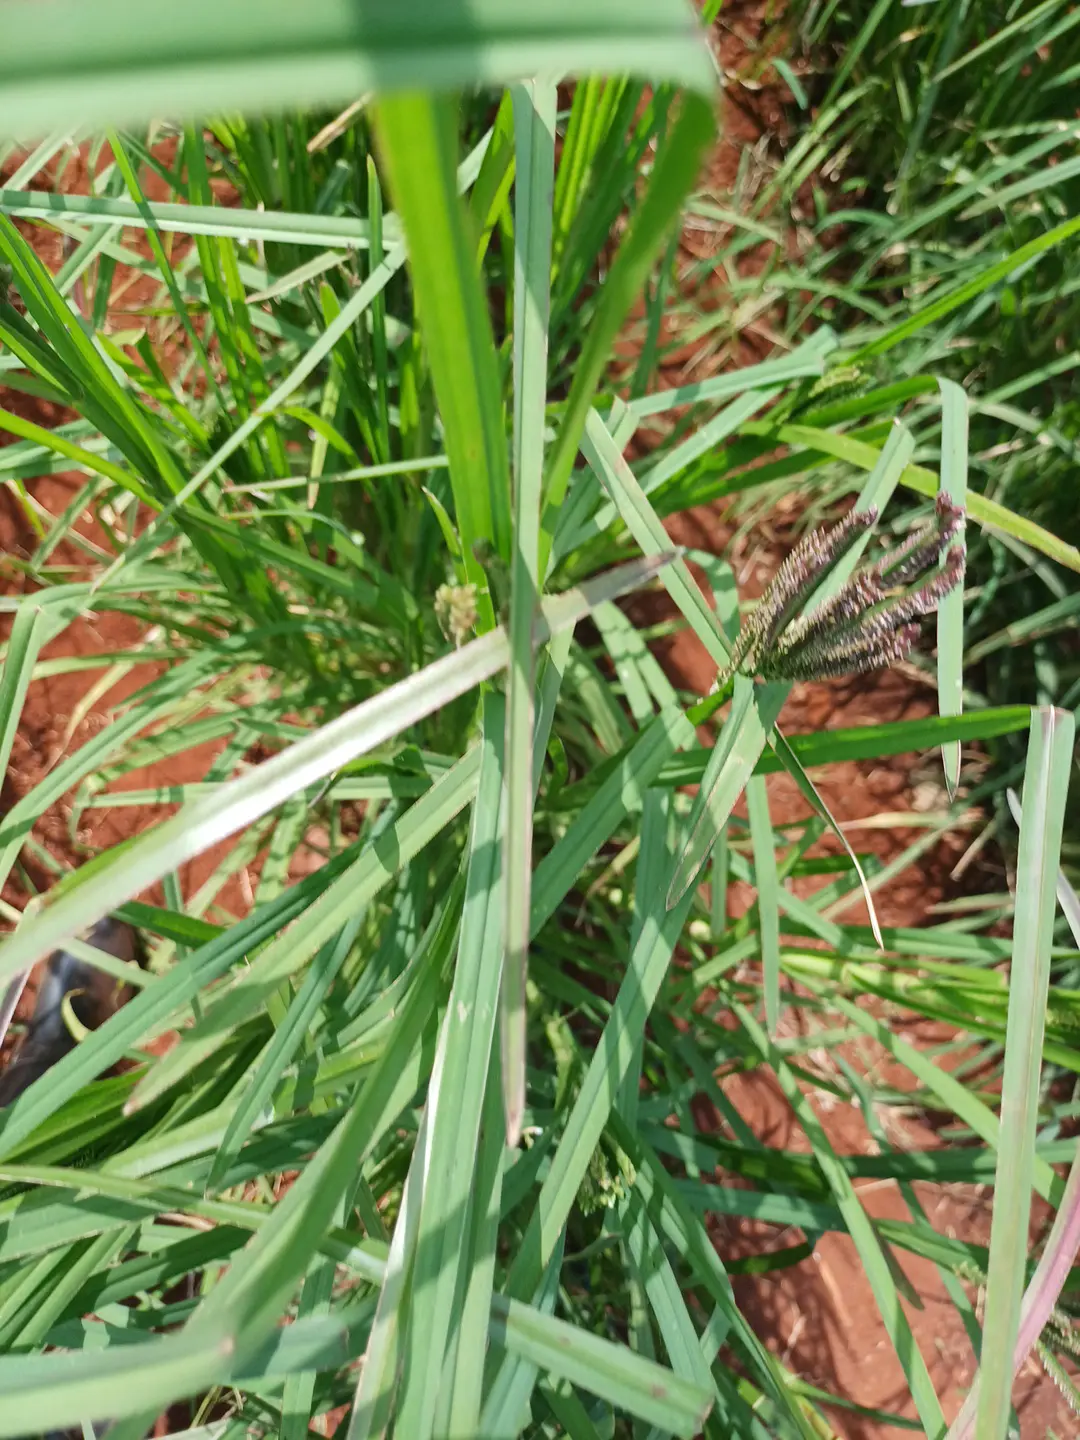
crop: finger millet
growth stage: flowering
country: Kenya
